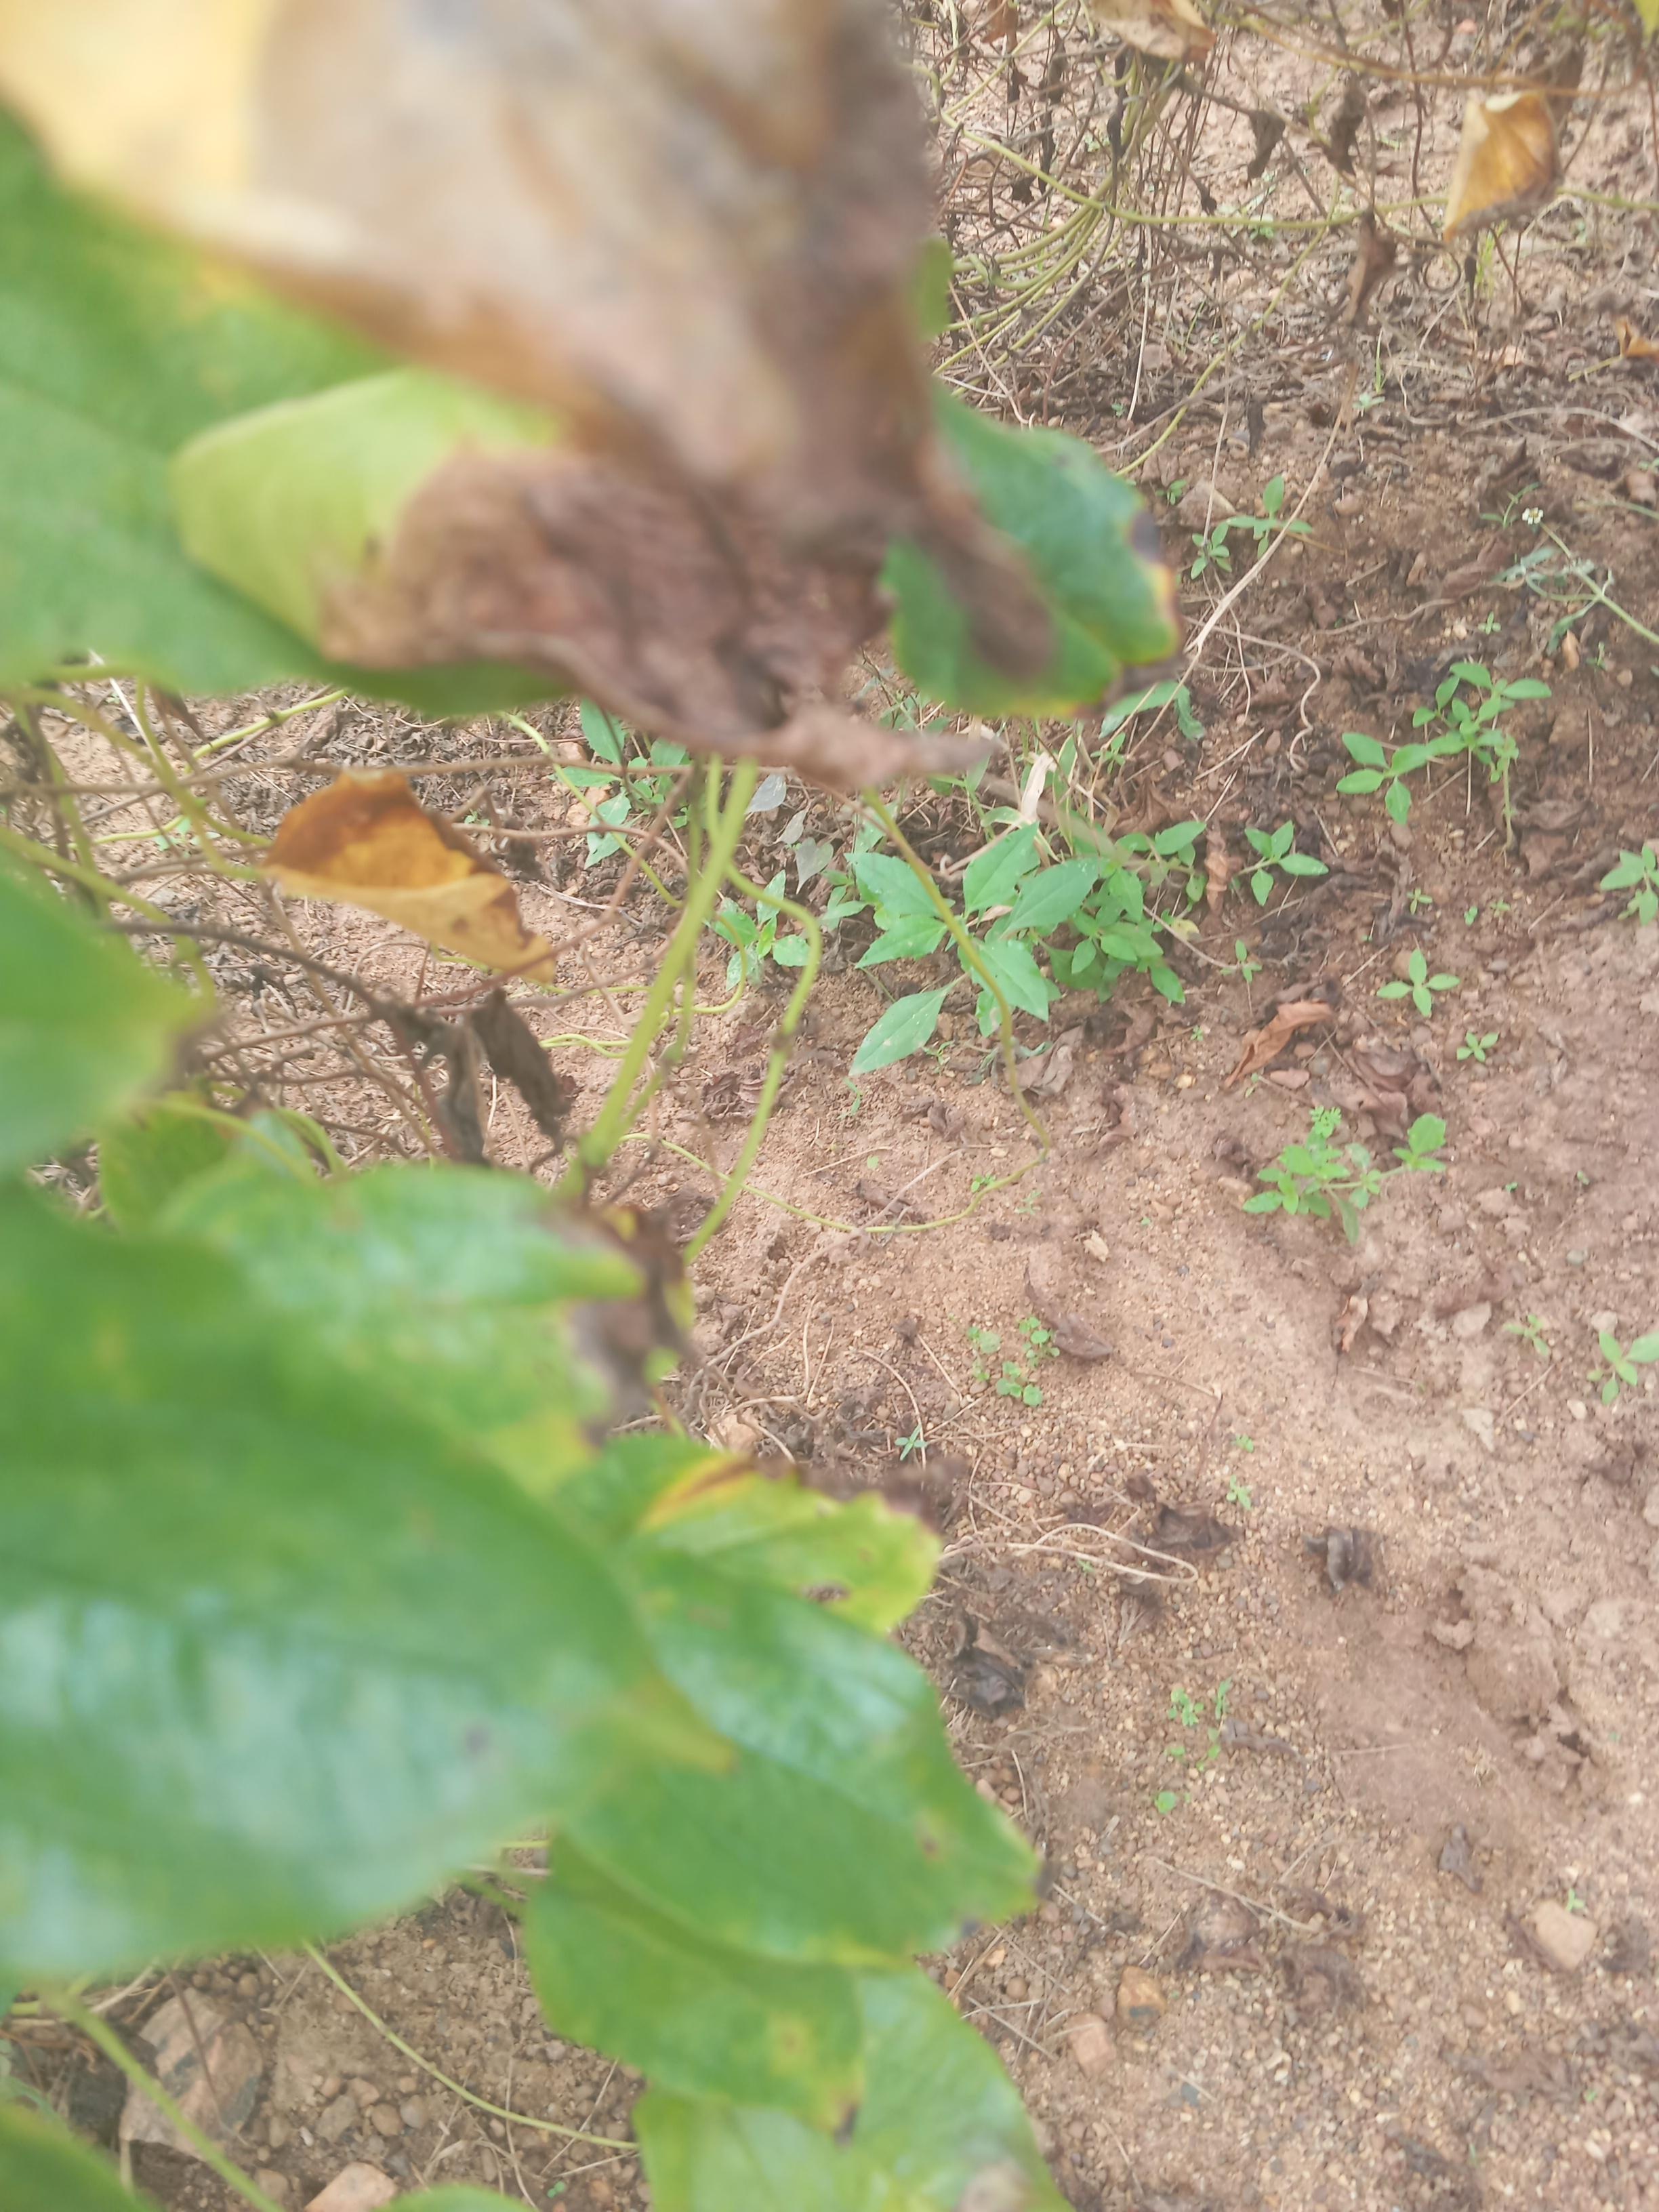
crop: yam
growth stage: maturity
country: Nigeria
